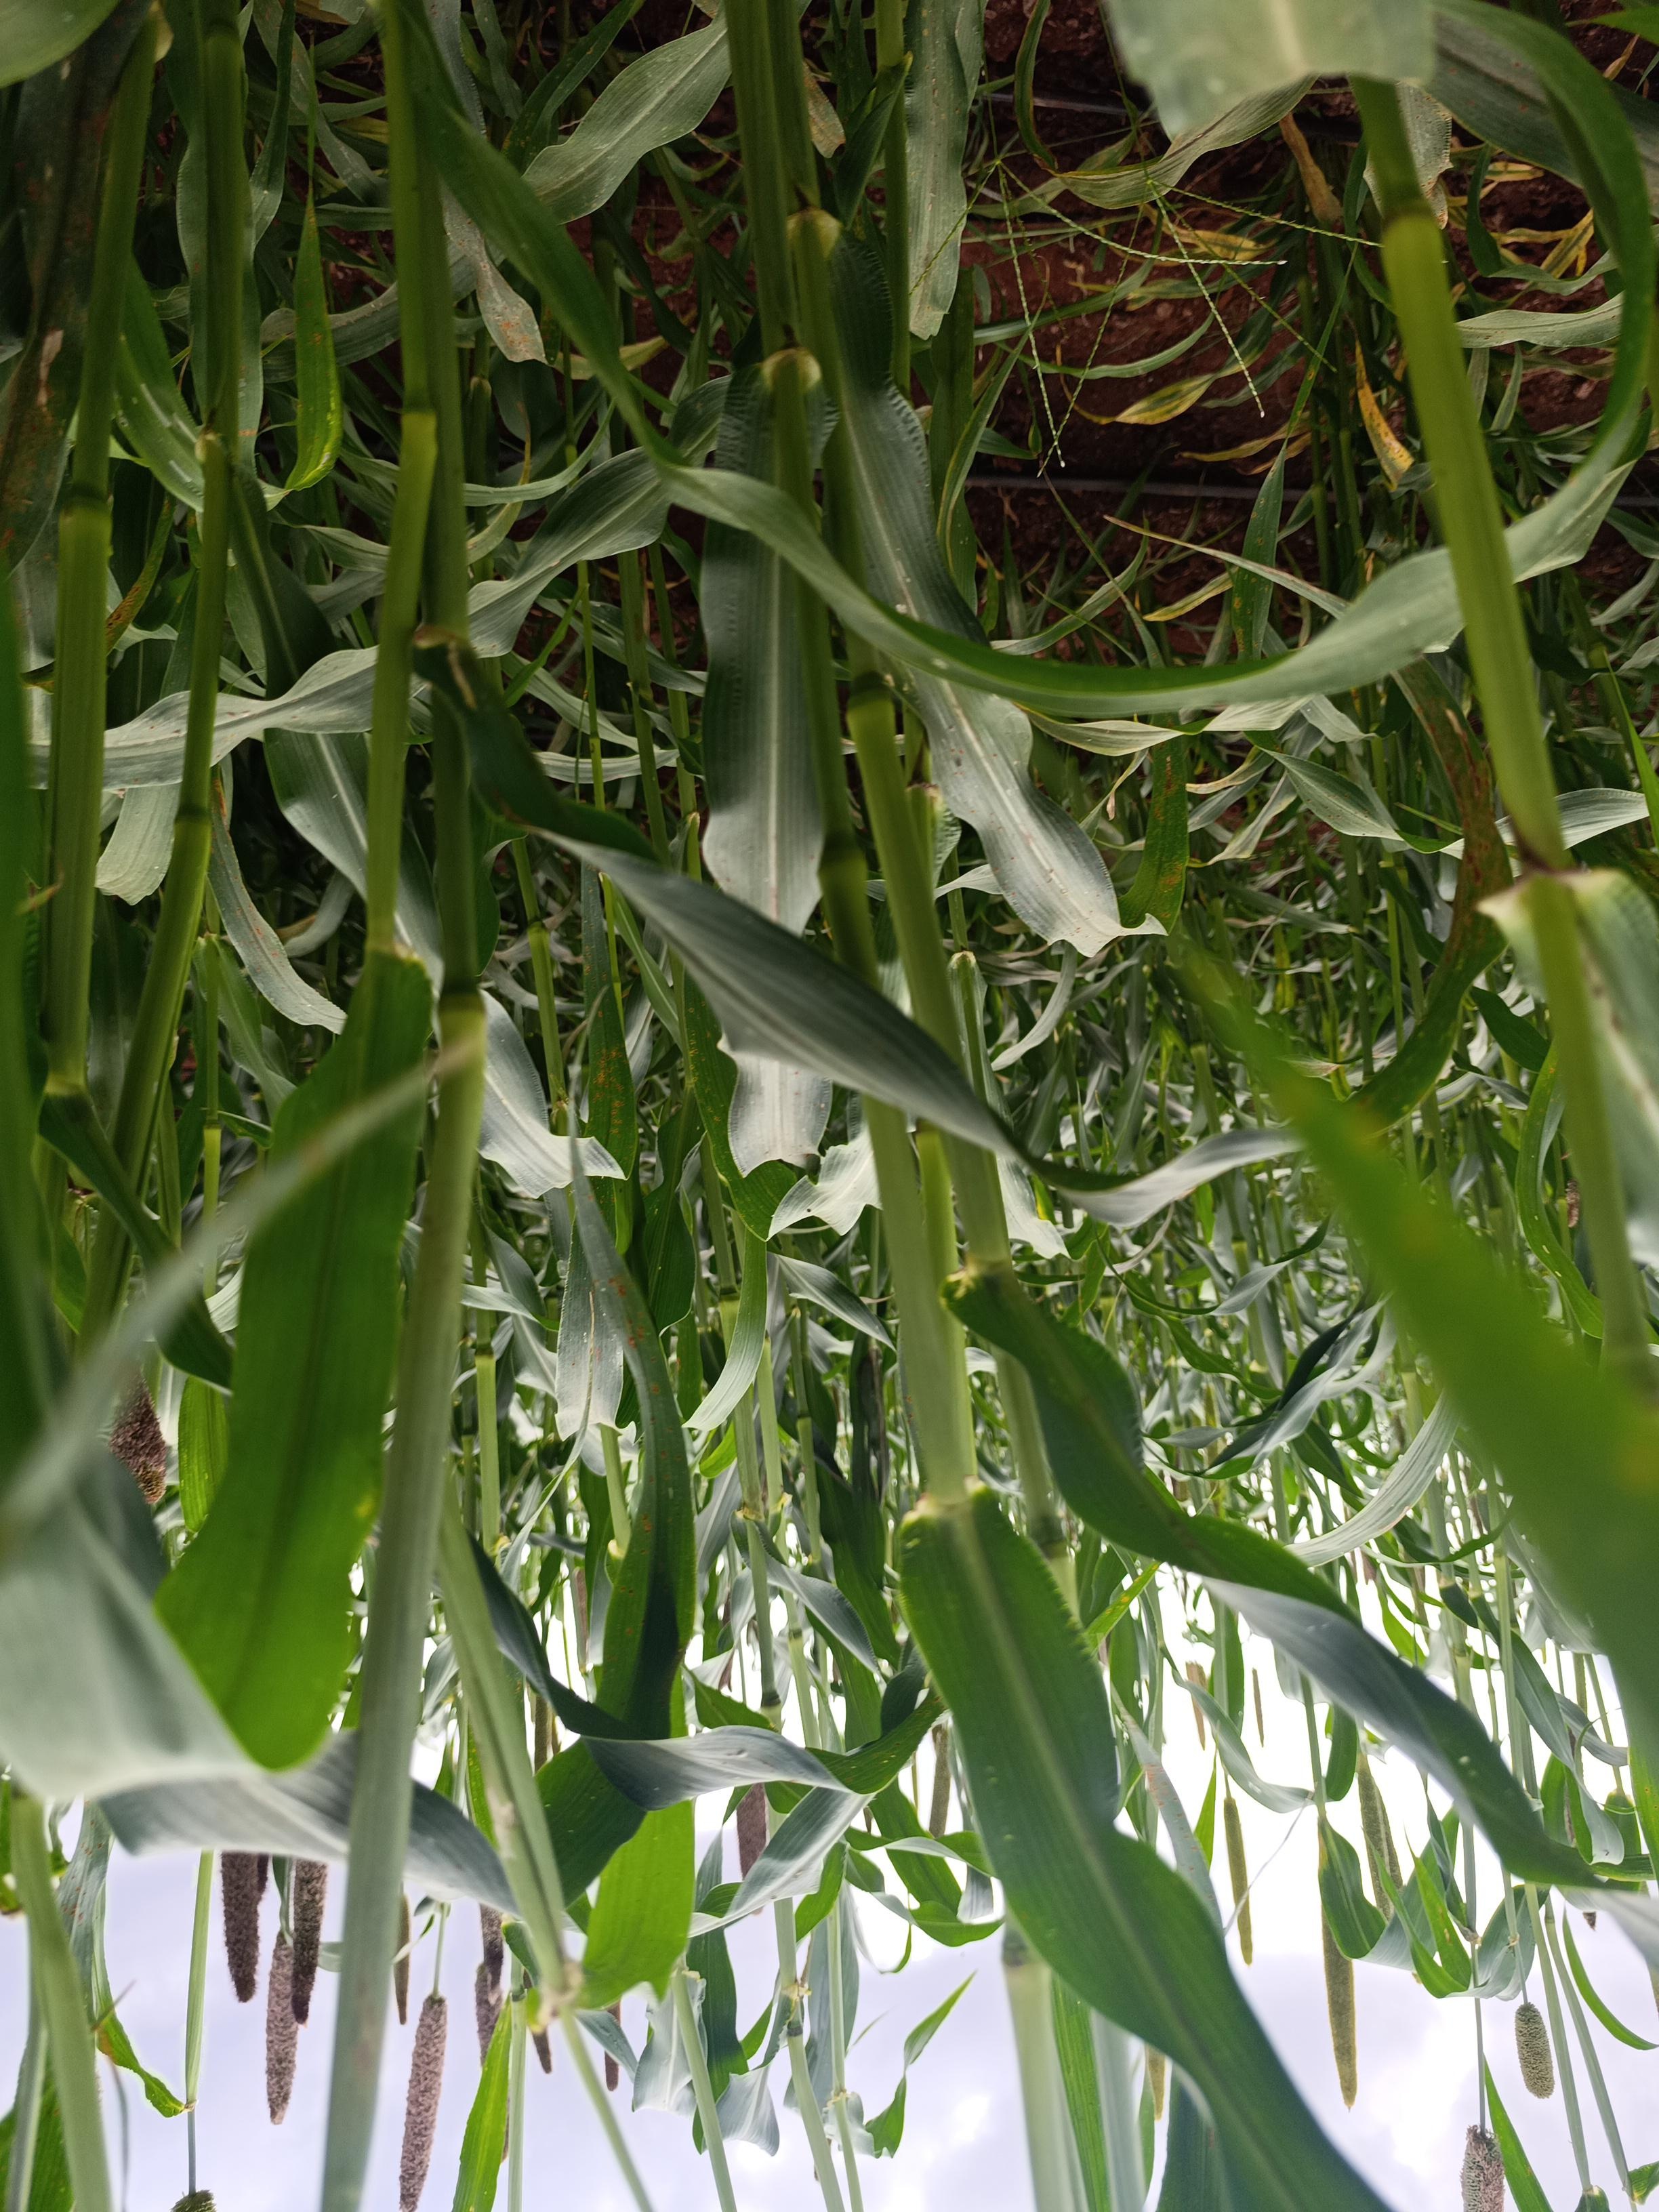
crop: pearl millet
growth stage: flowering
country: Kenya
